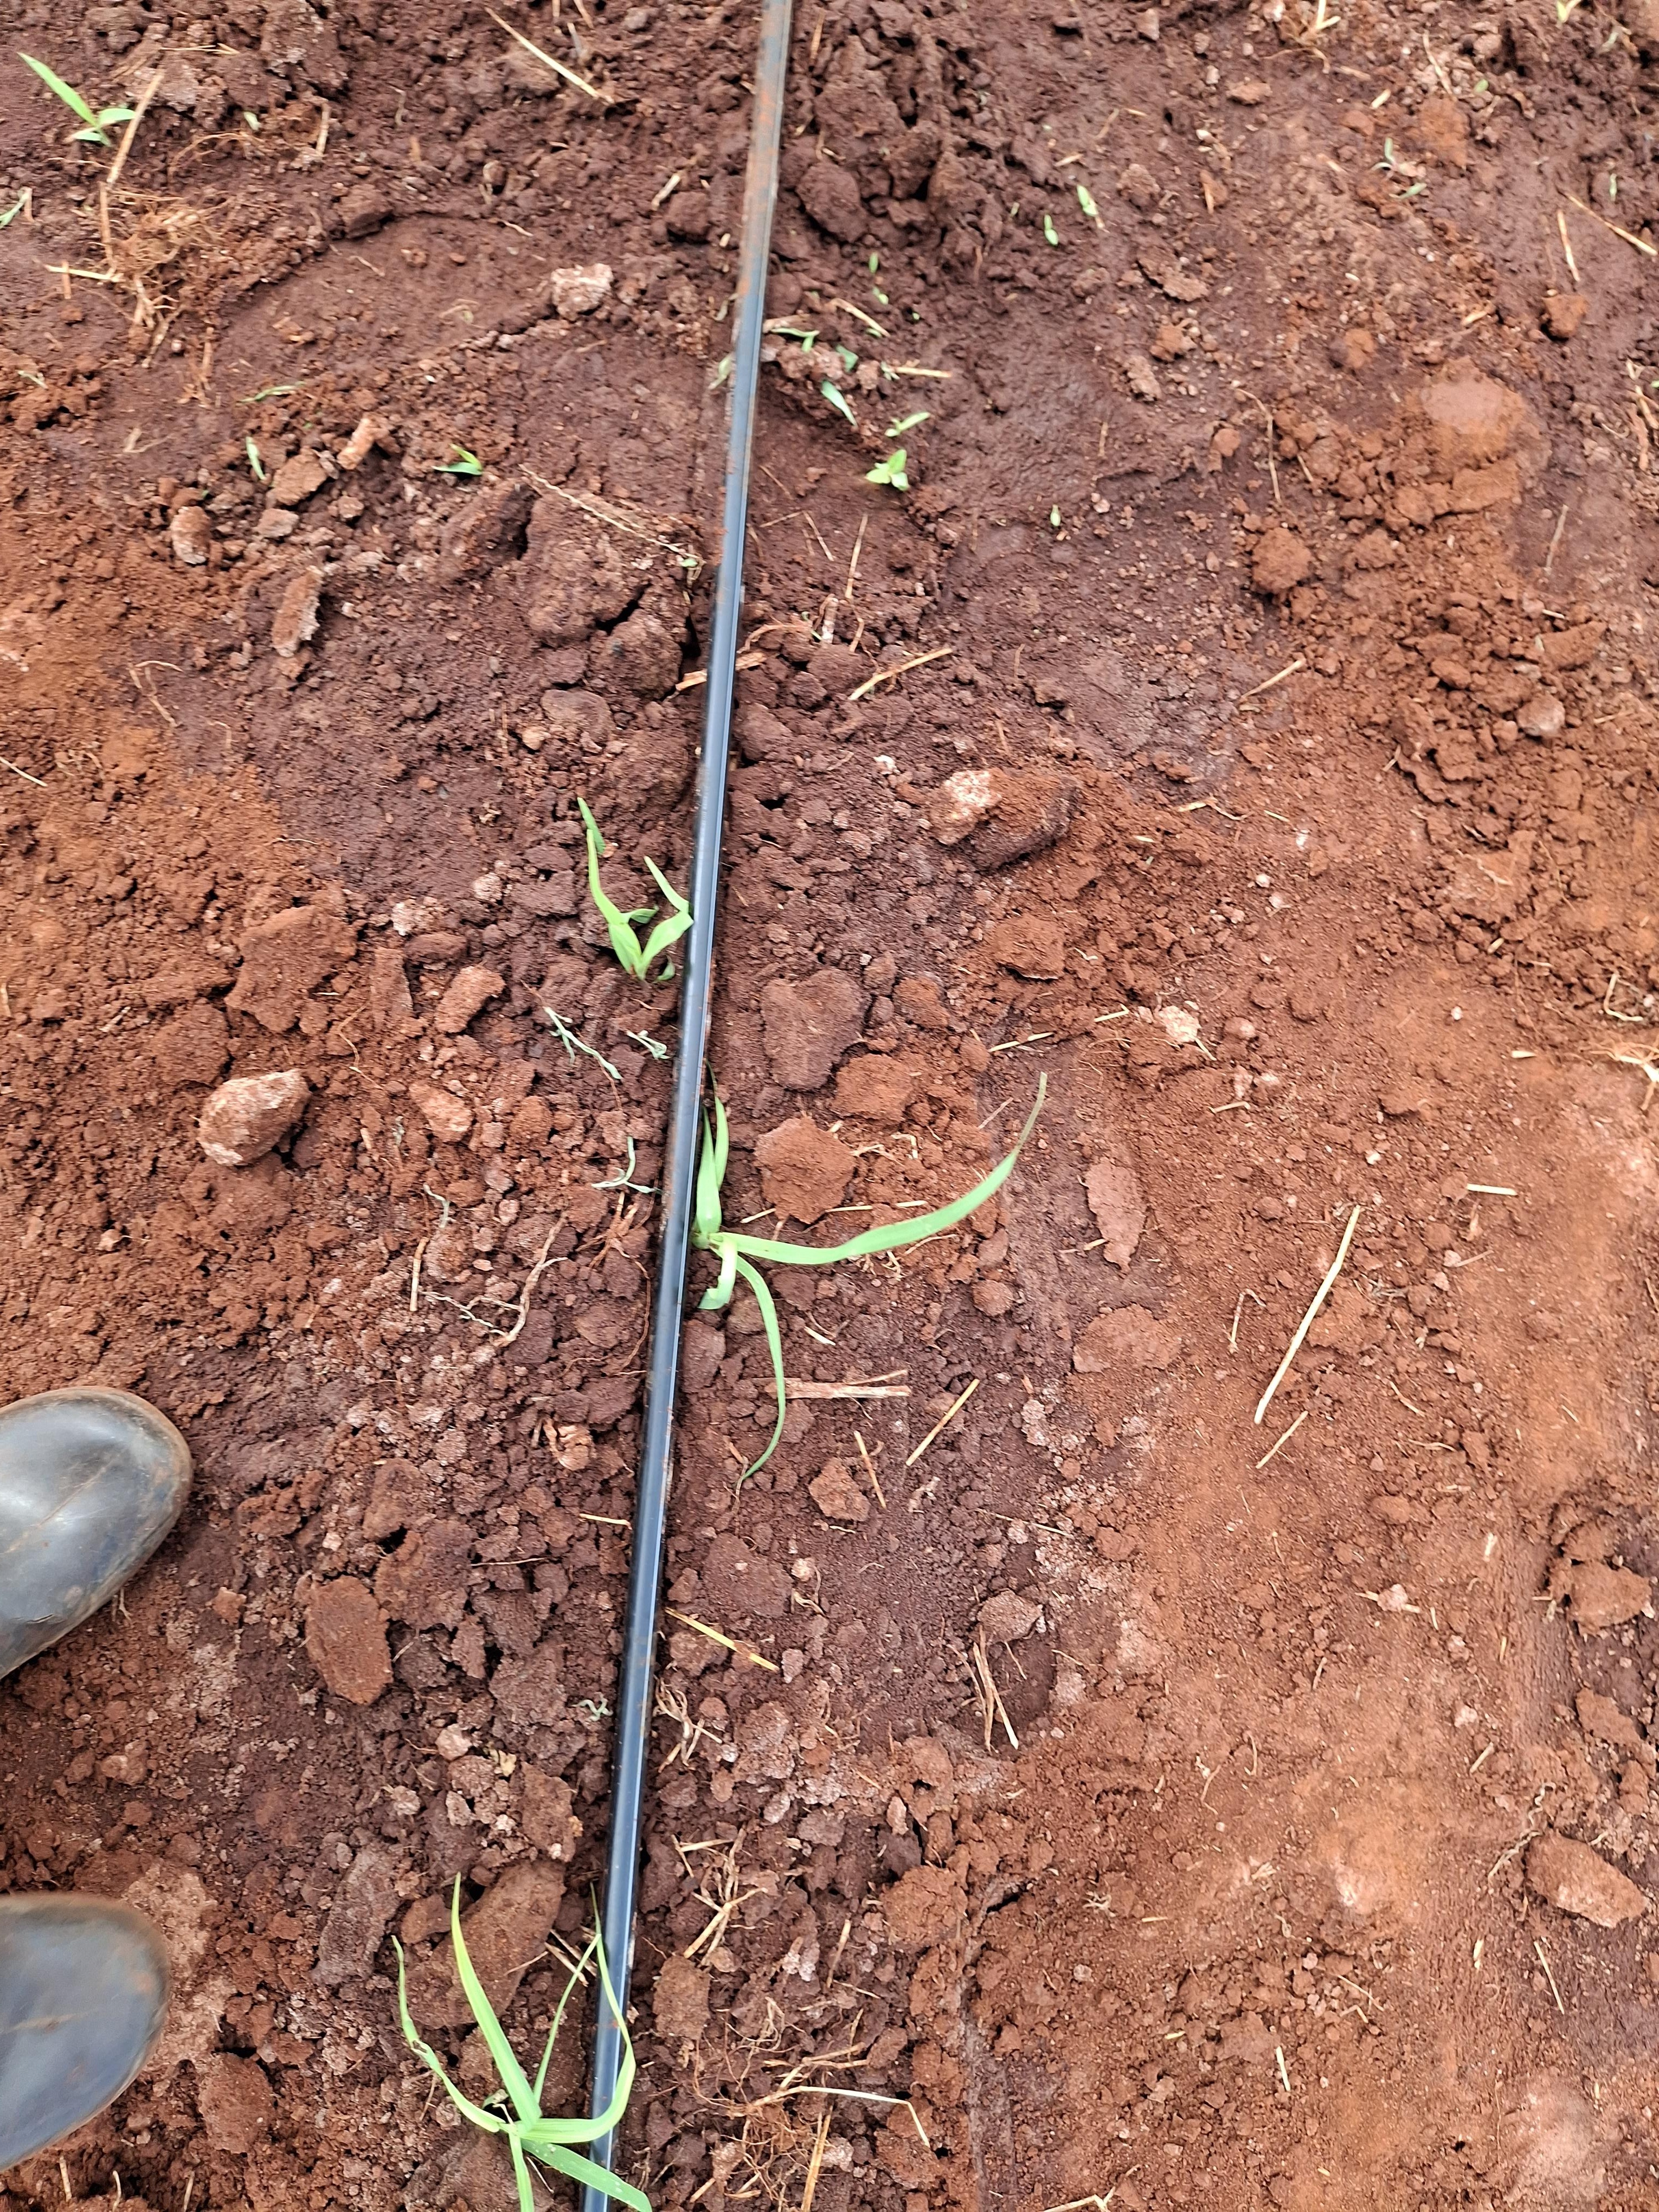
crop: finger millet
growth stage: vegetative
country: Kenya
